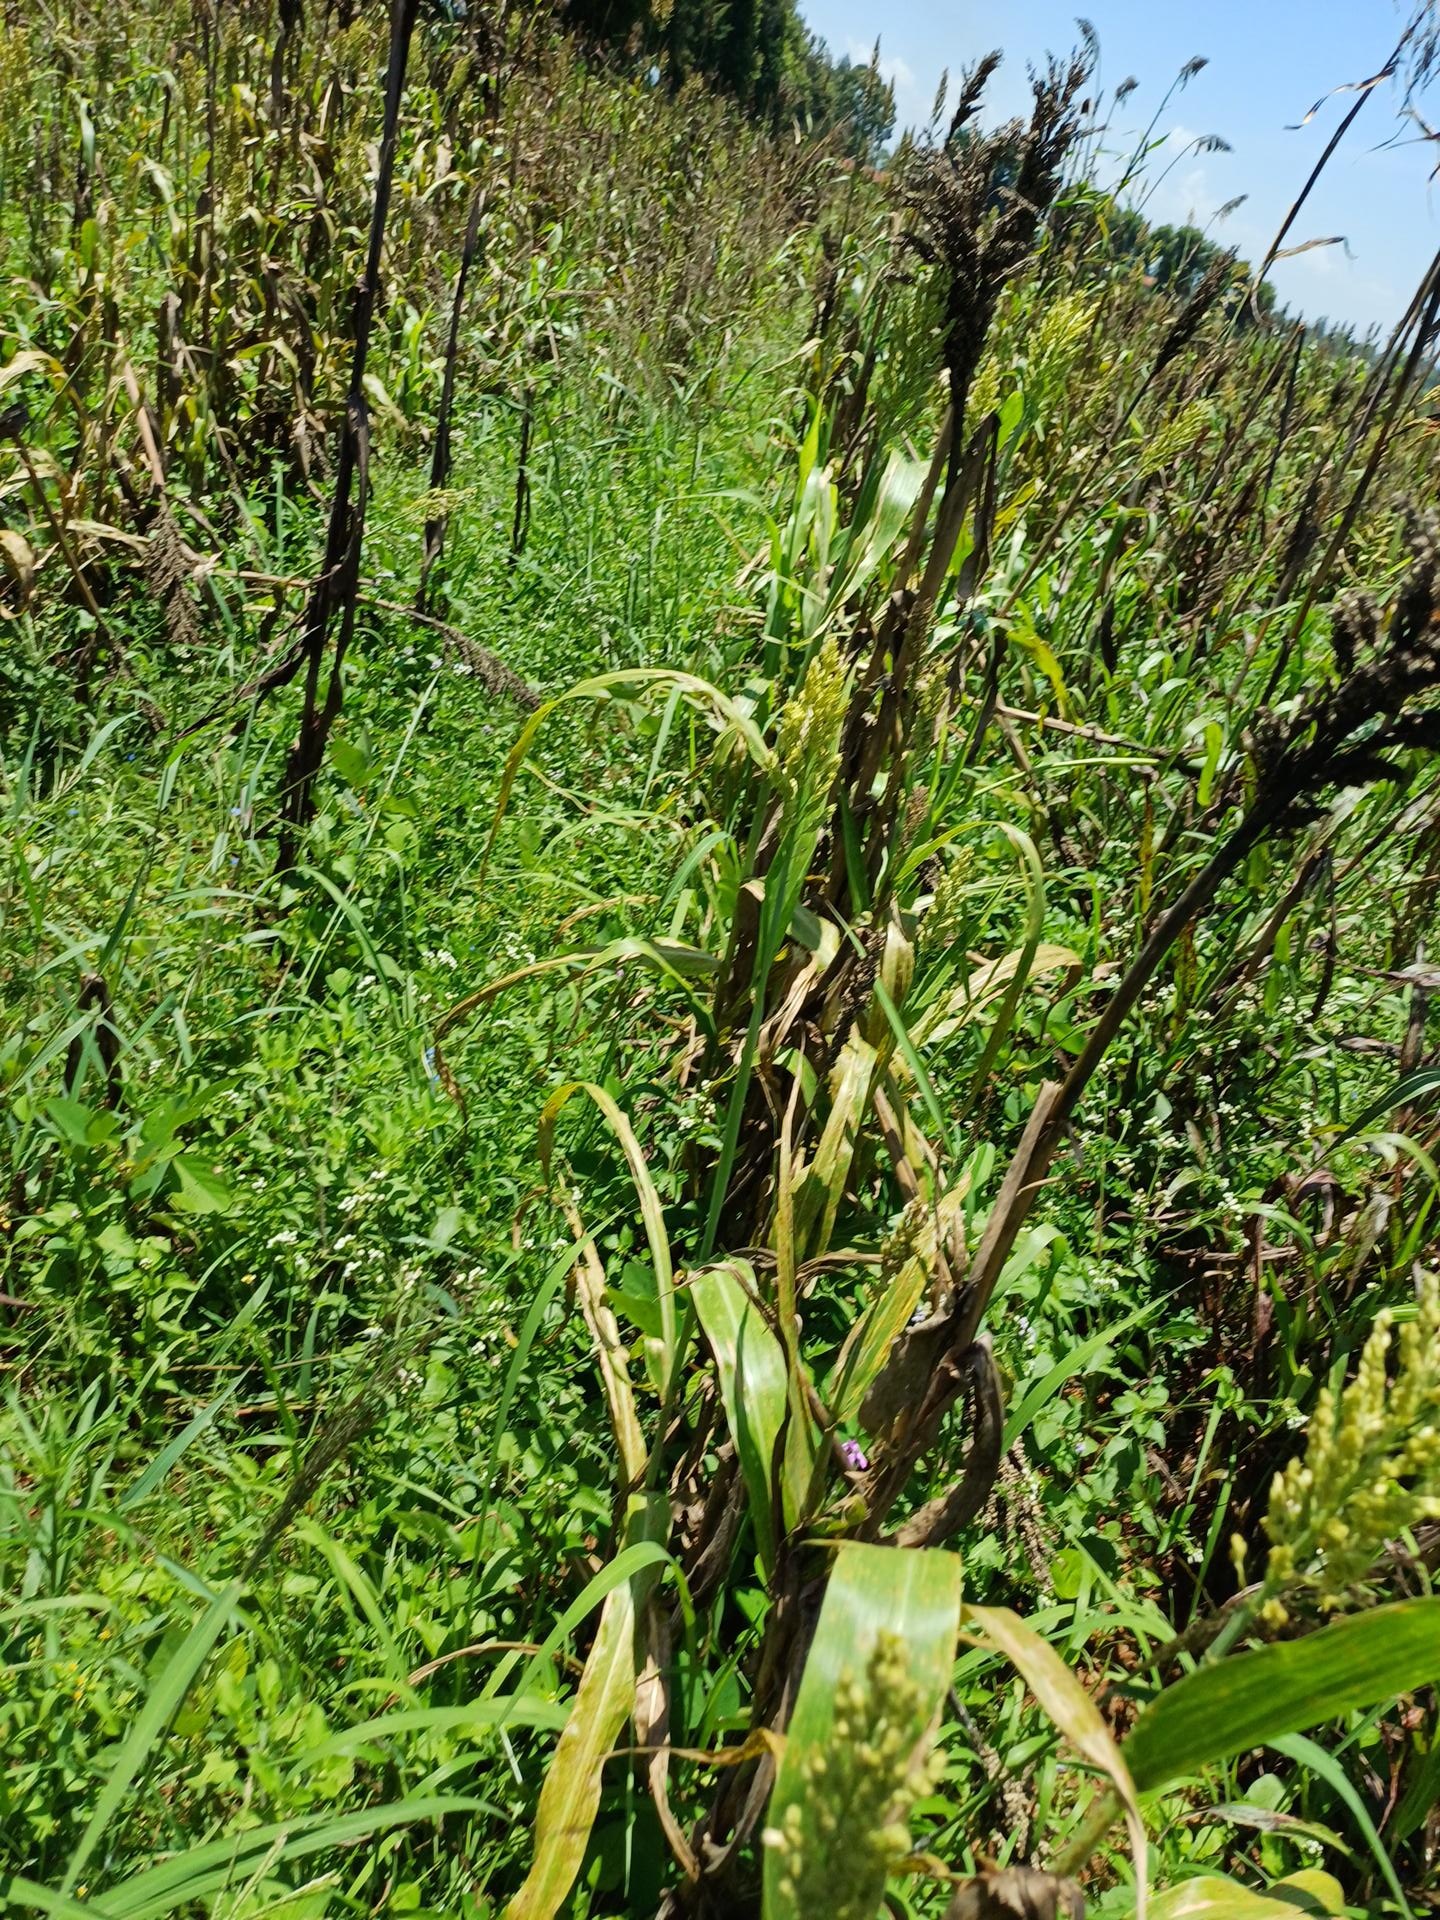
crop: sorghum
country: Kenya
